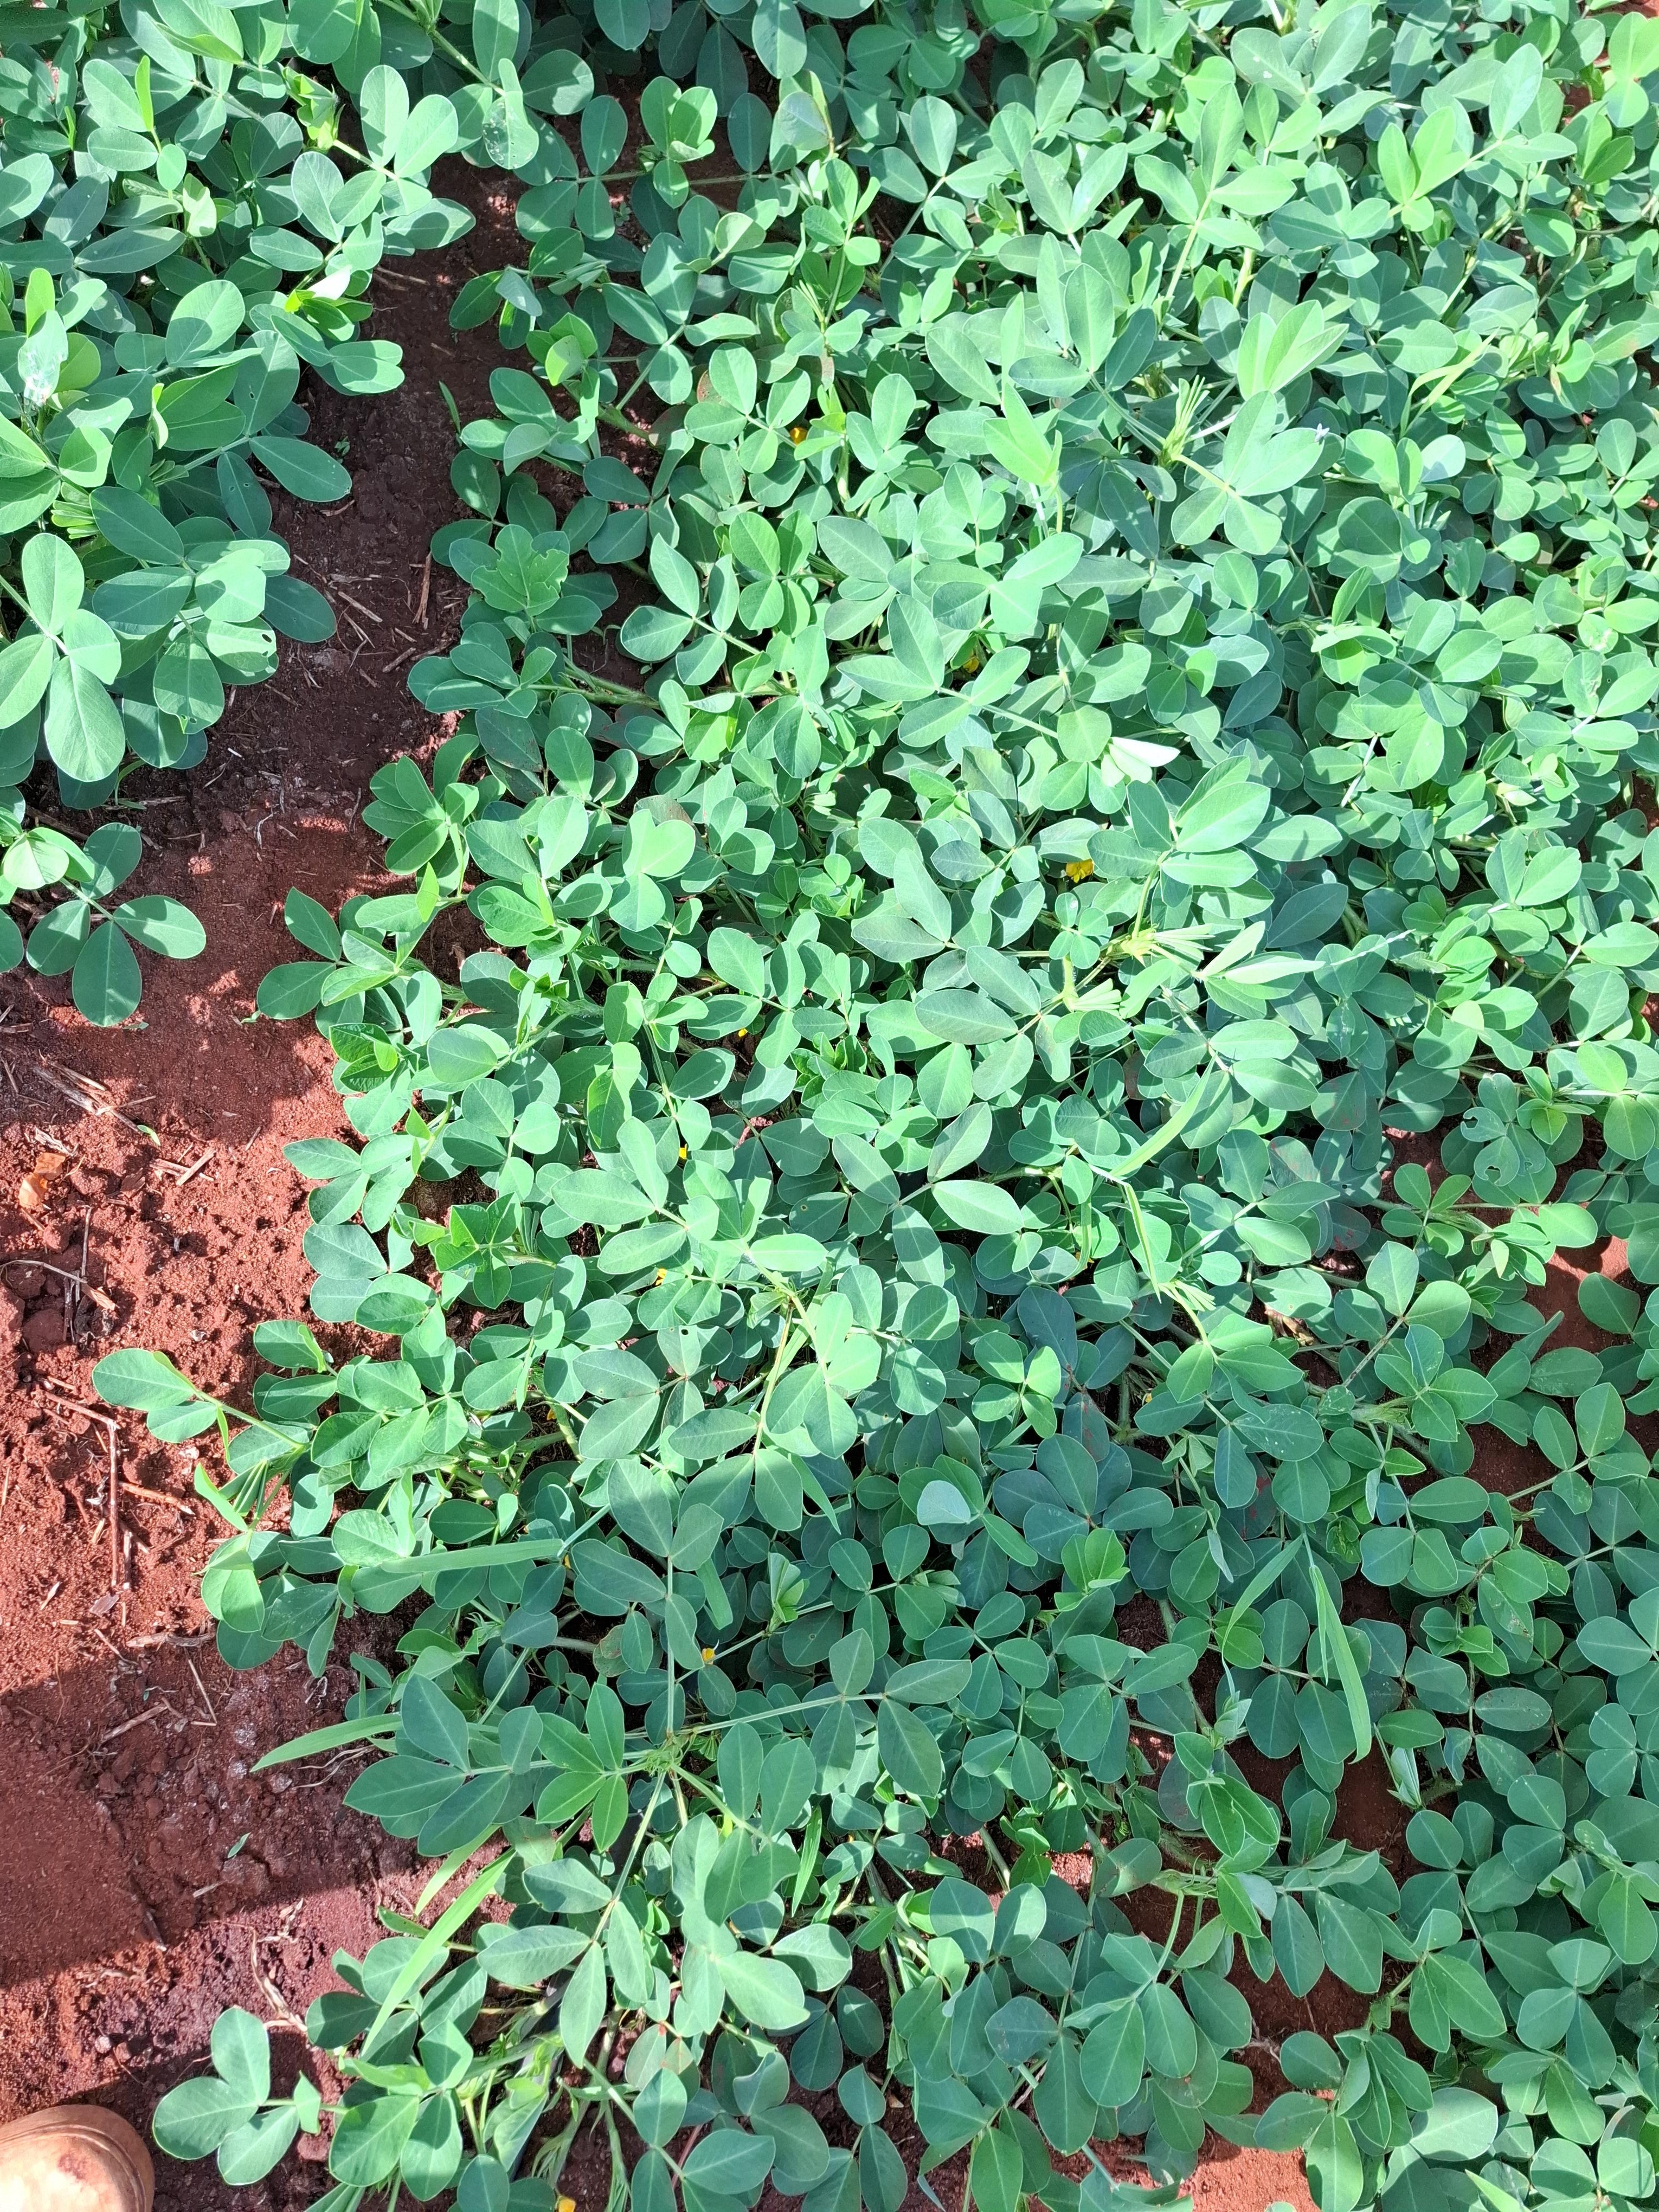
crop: groundnut
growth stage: flowering
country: Kenya
